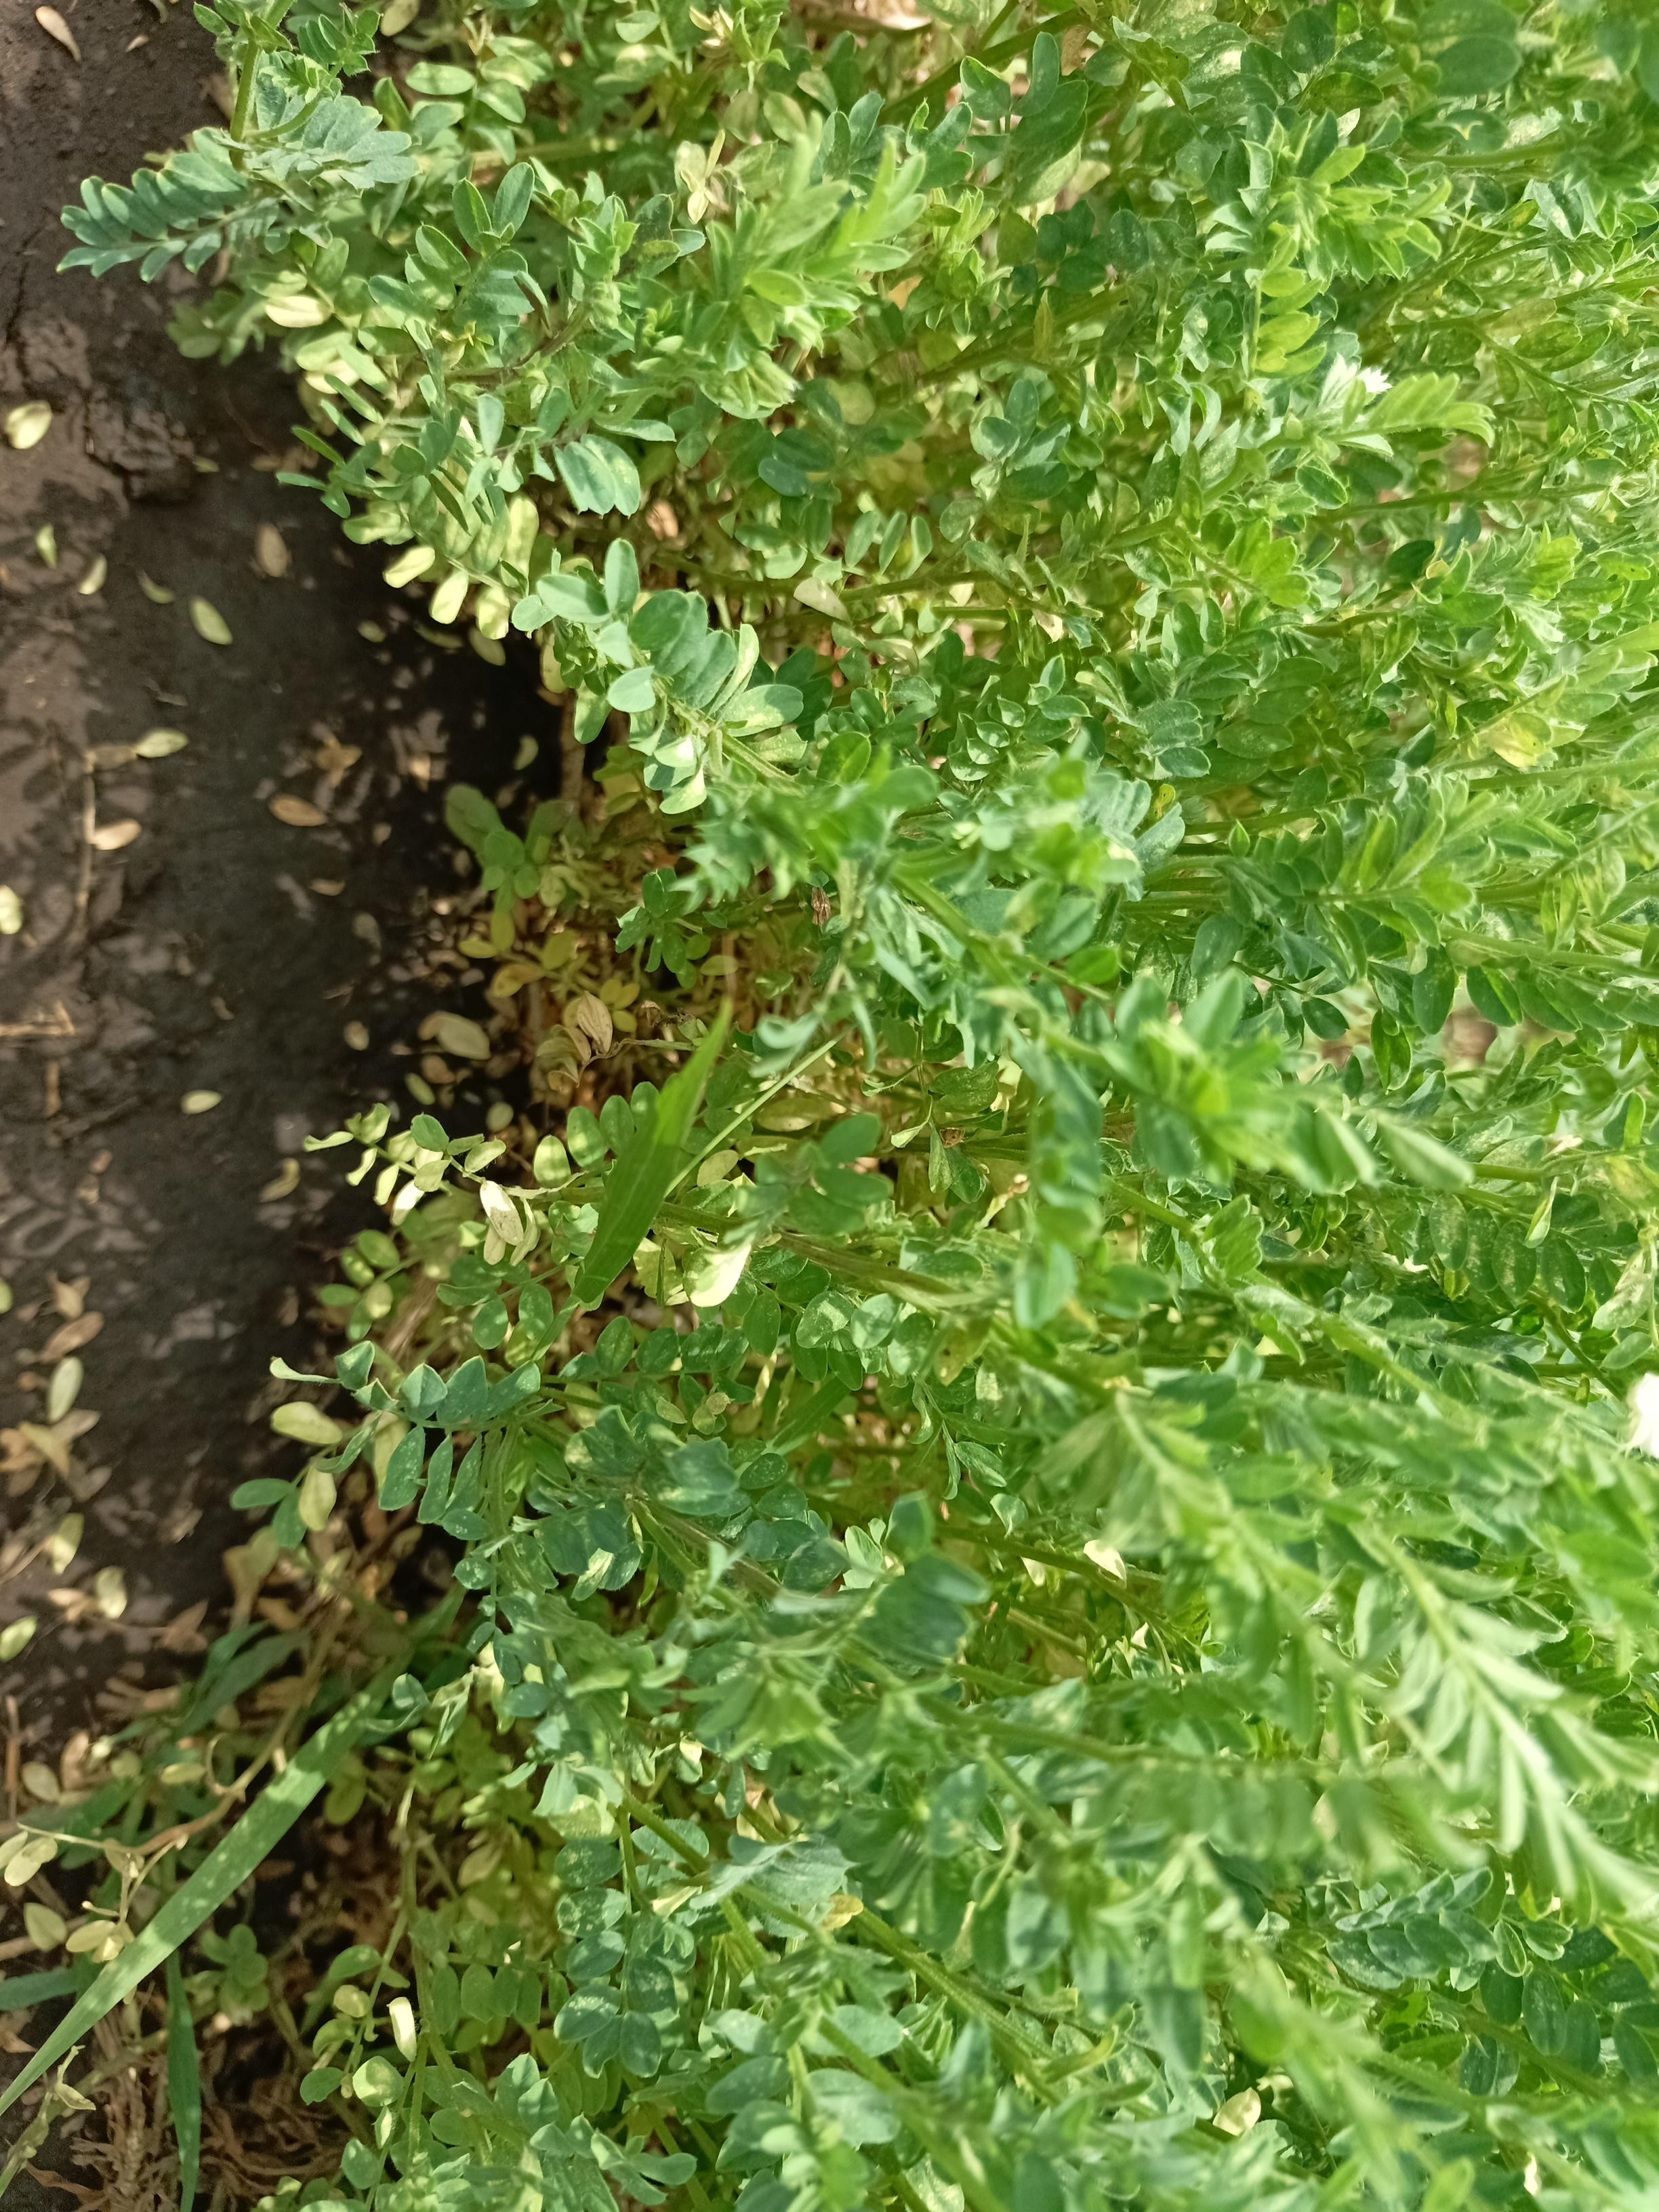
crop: lentil
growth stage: vegetative
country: Tanzania
